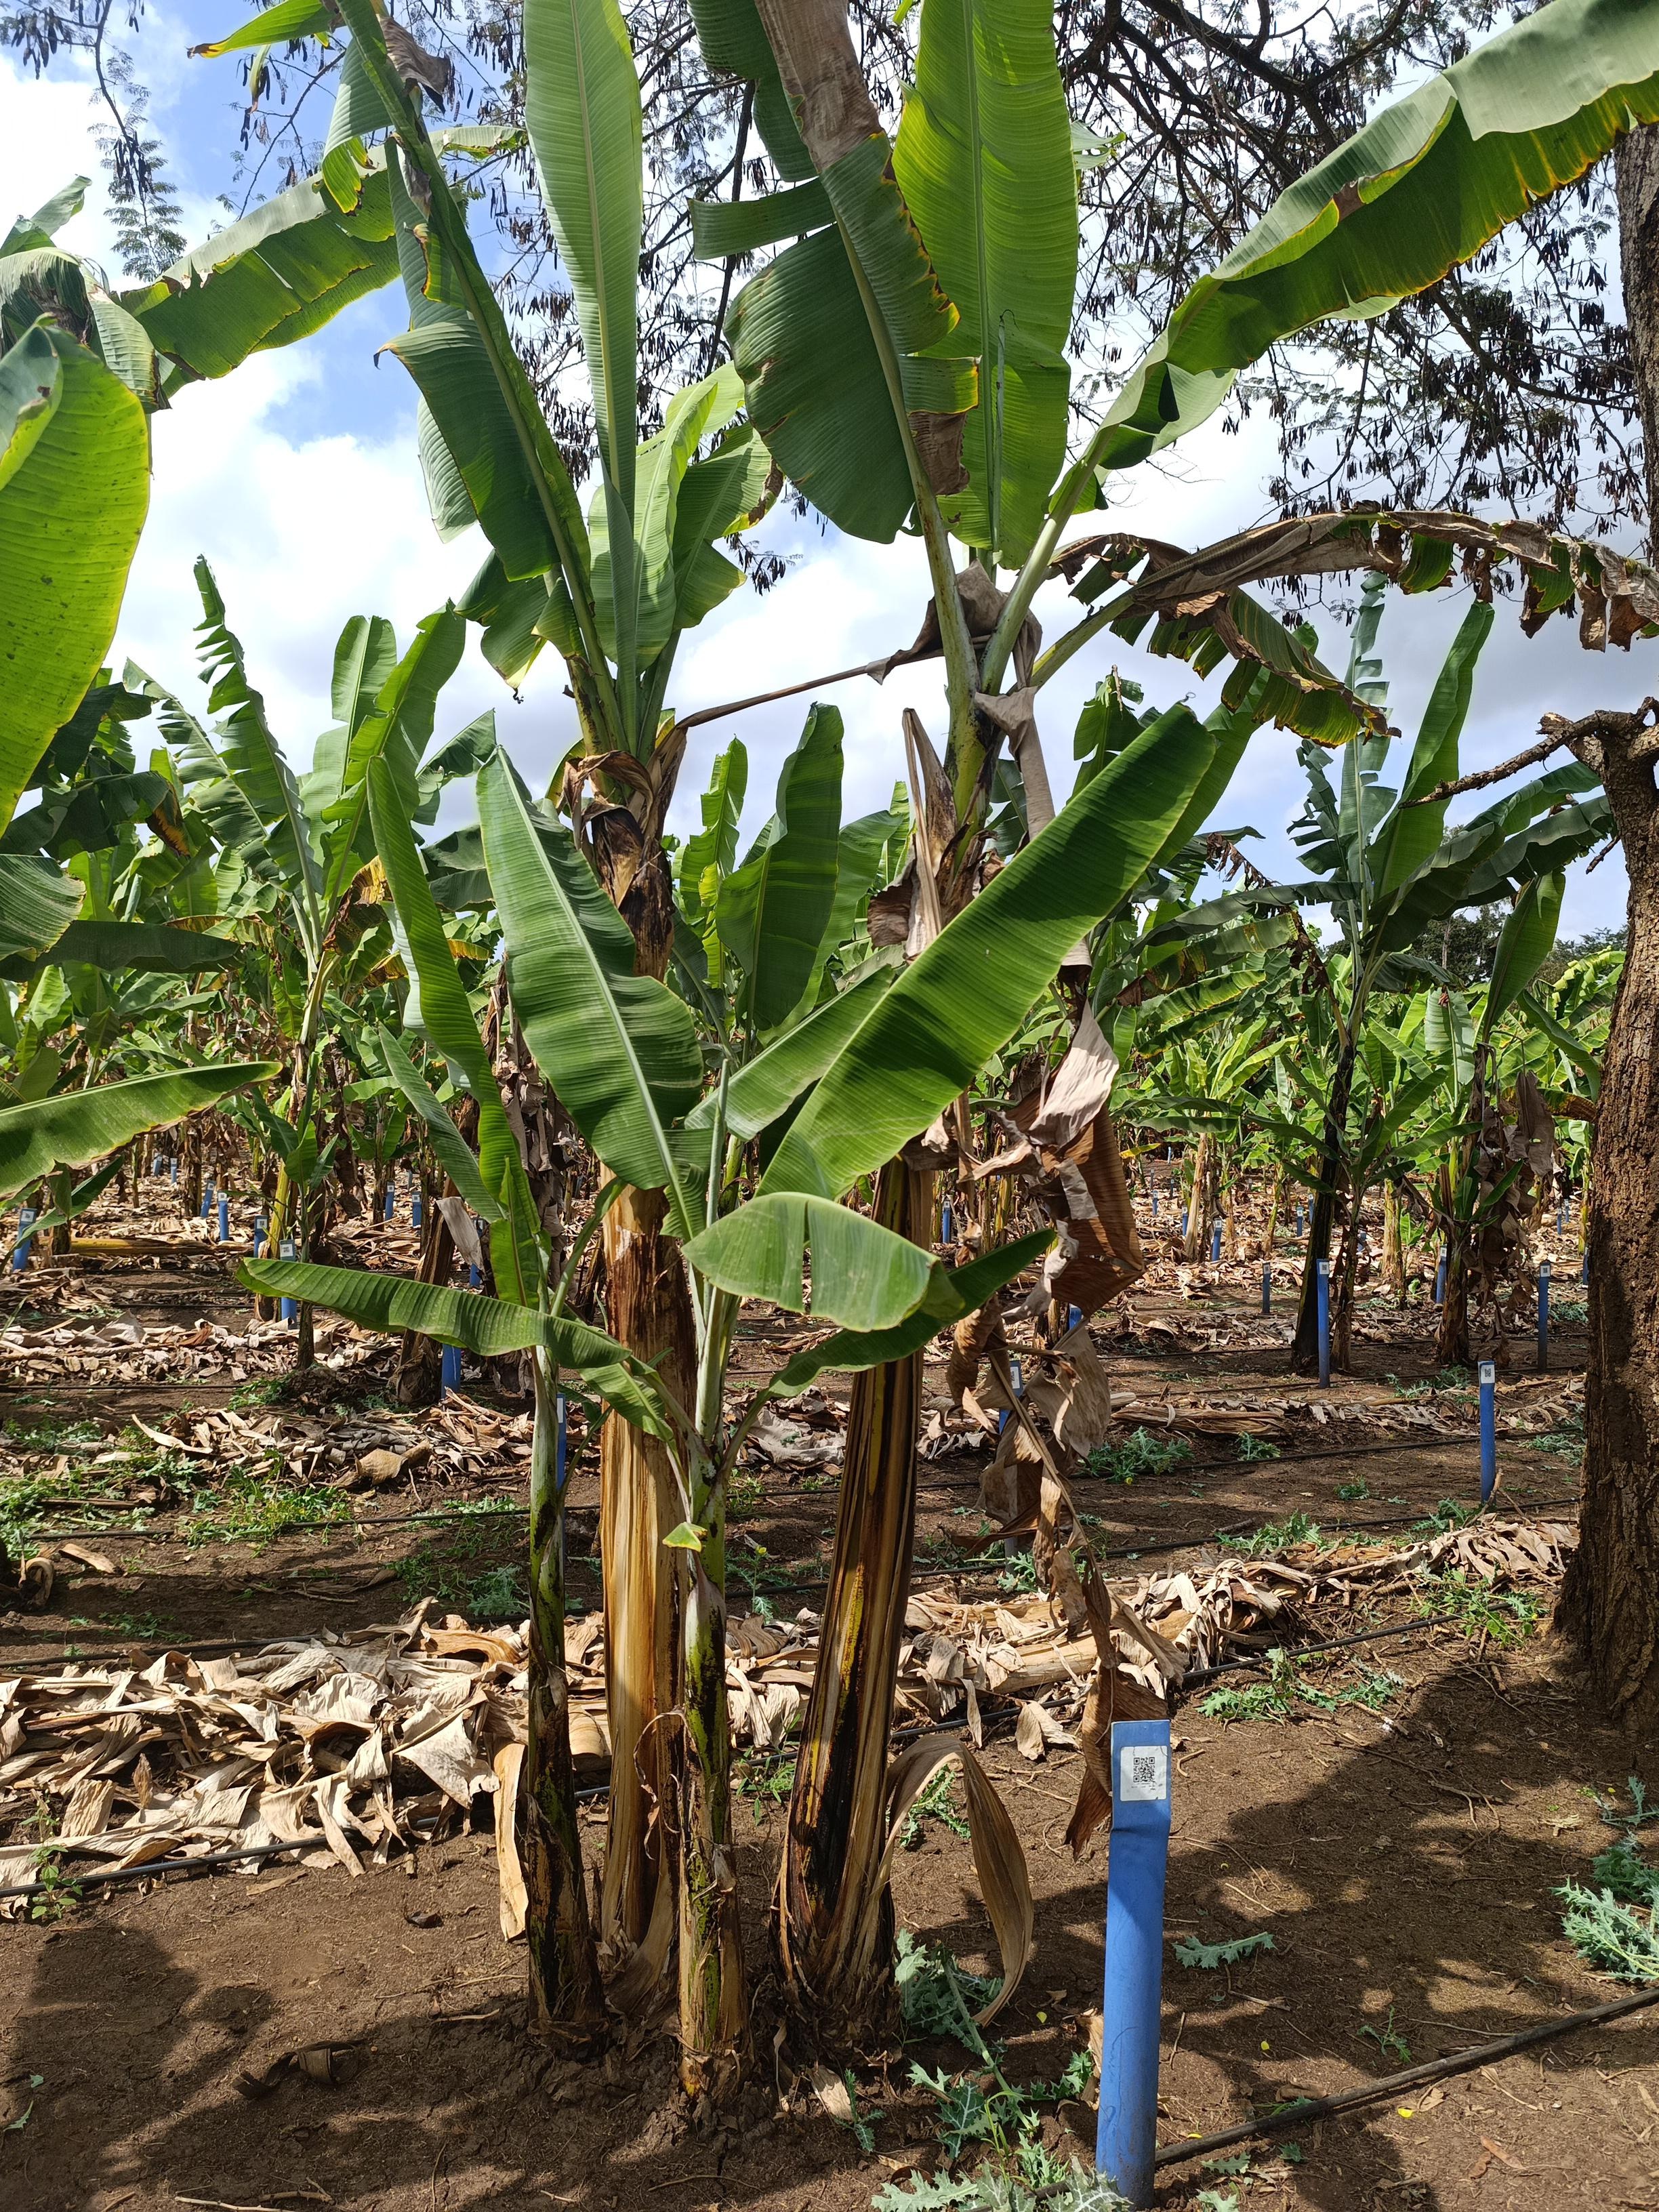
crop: banana
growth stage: vegetative
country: Tanzania
